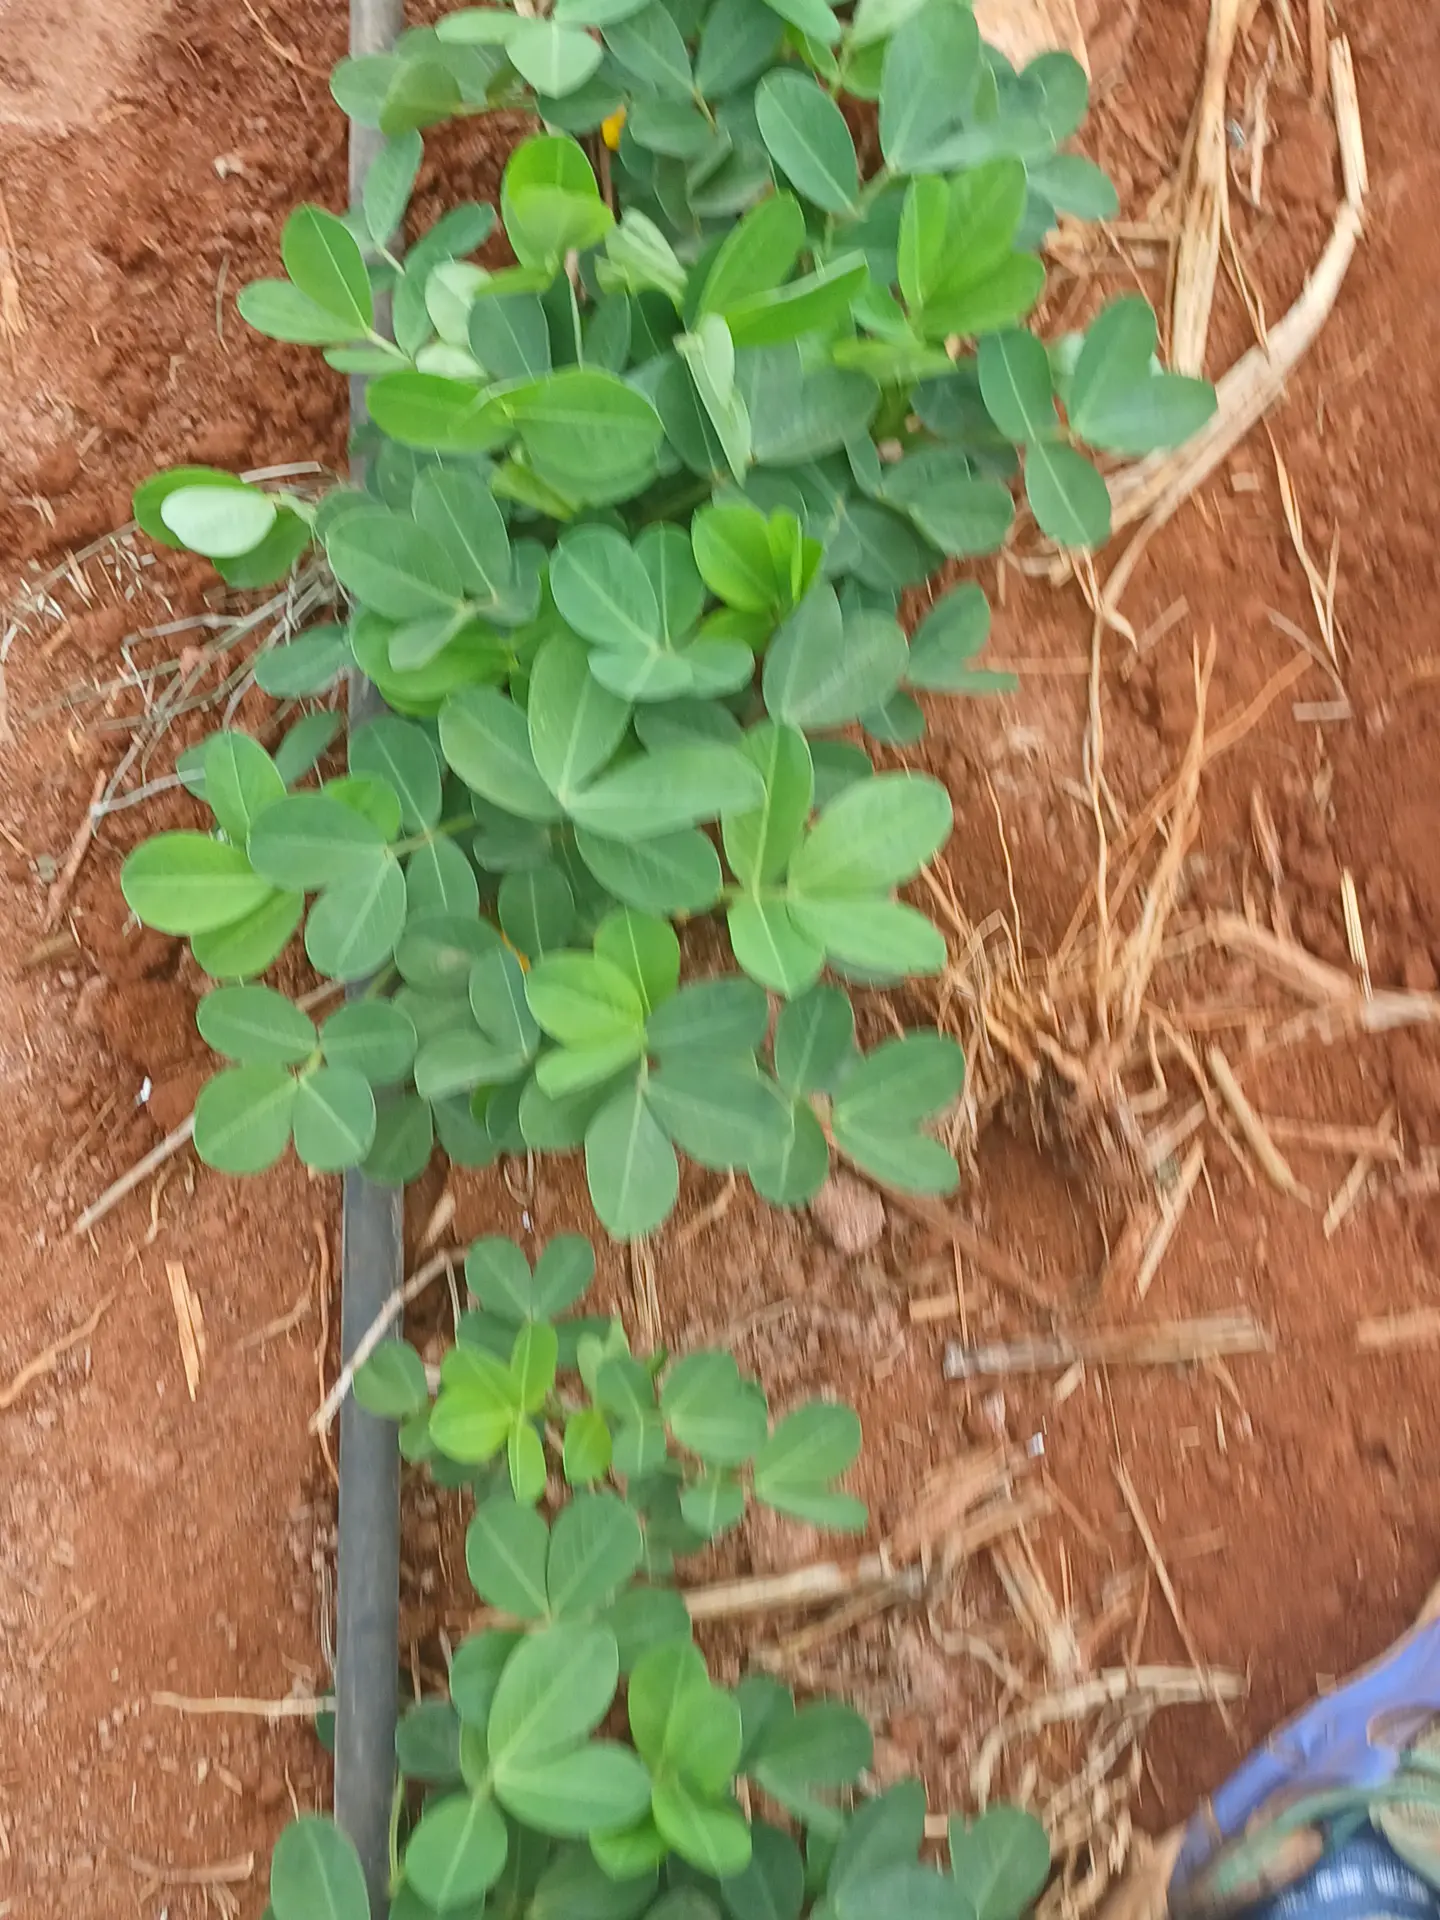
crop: groundnut
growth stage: flowering
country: Kenya
